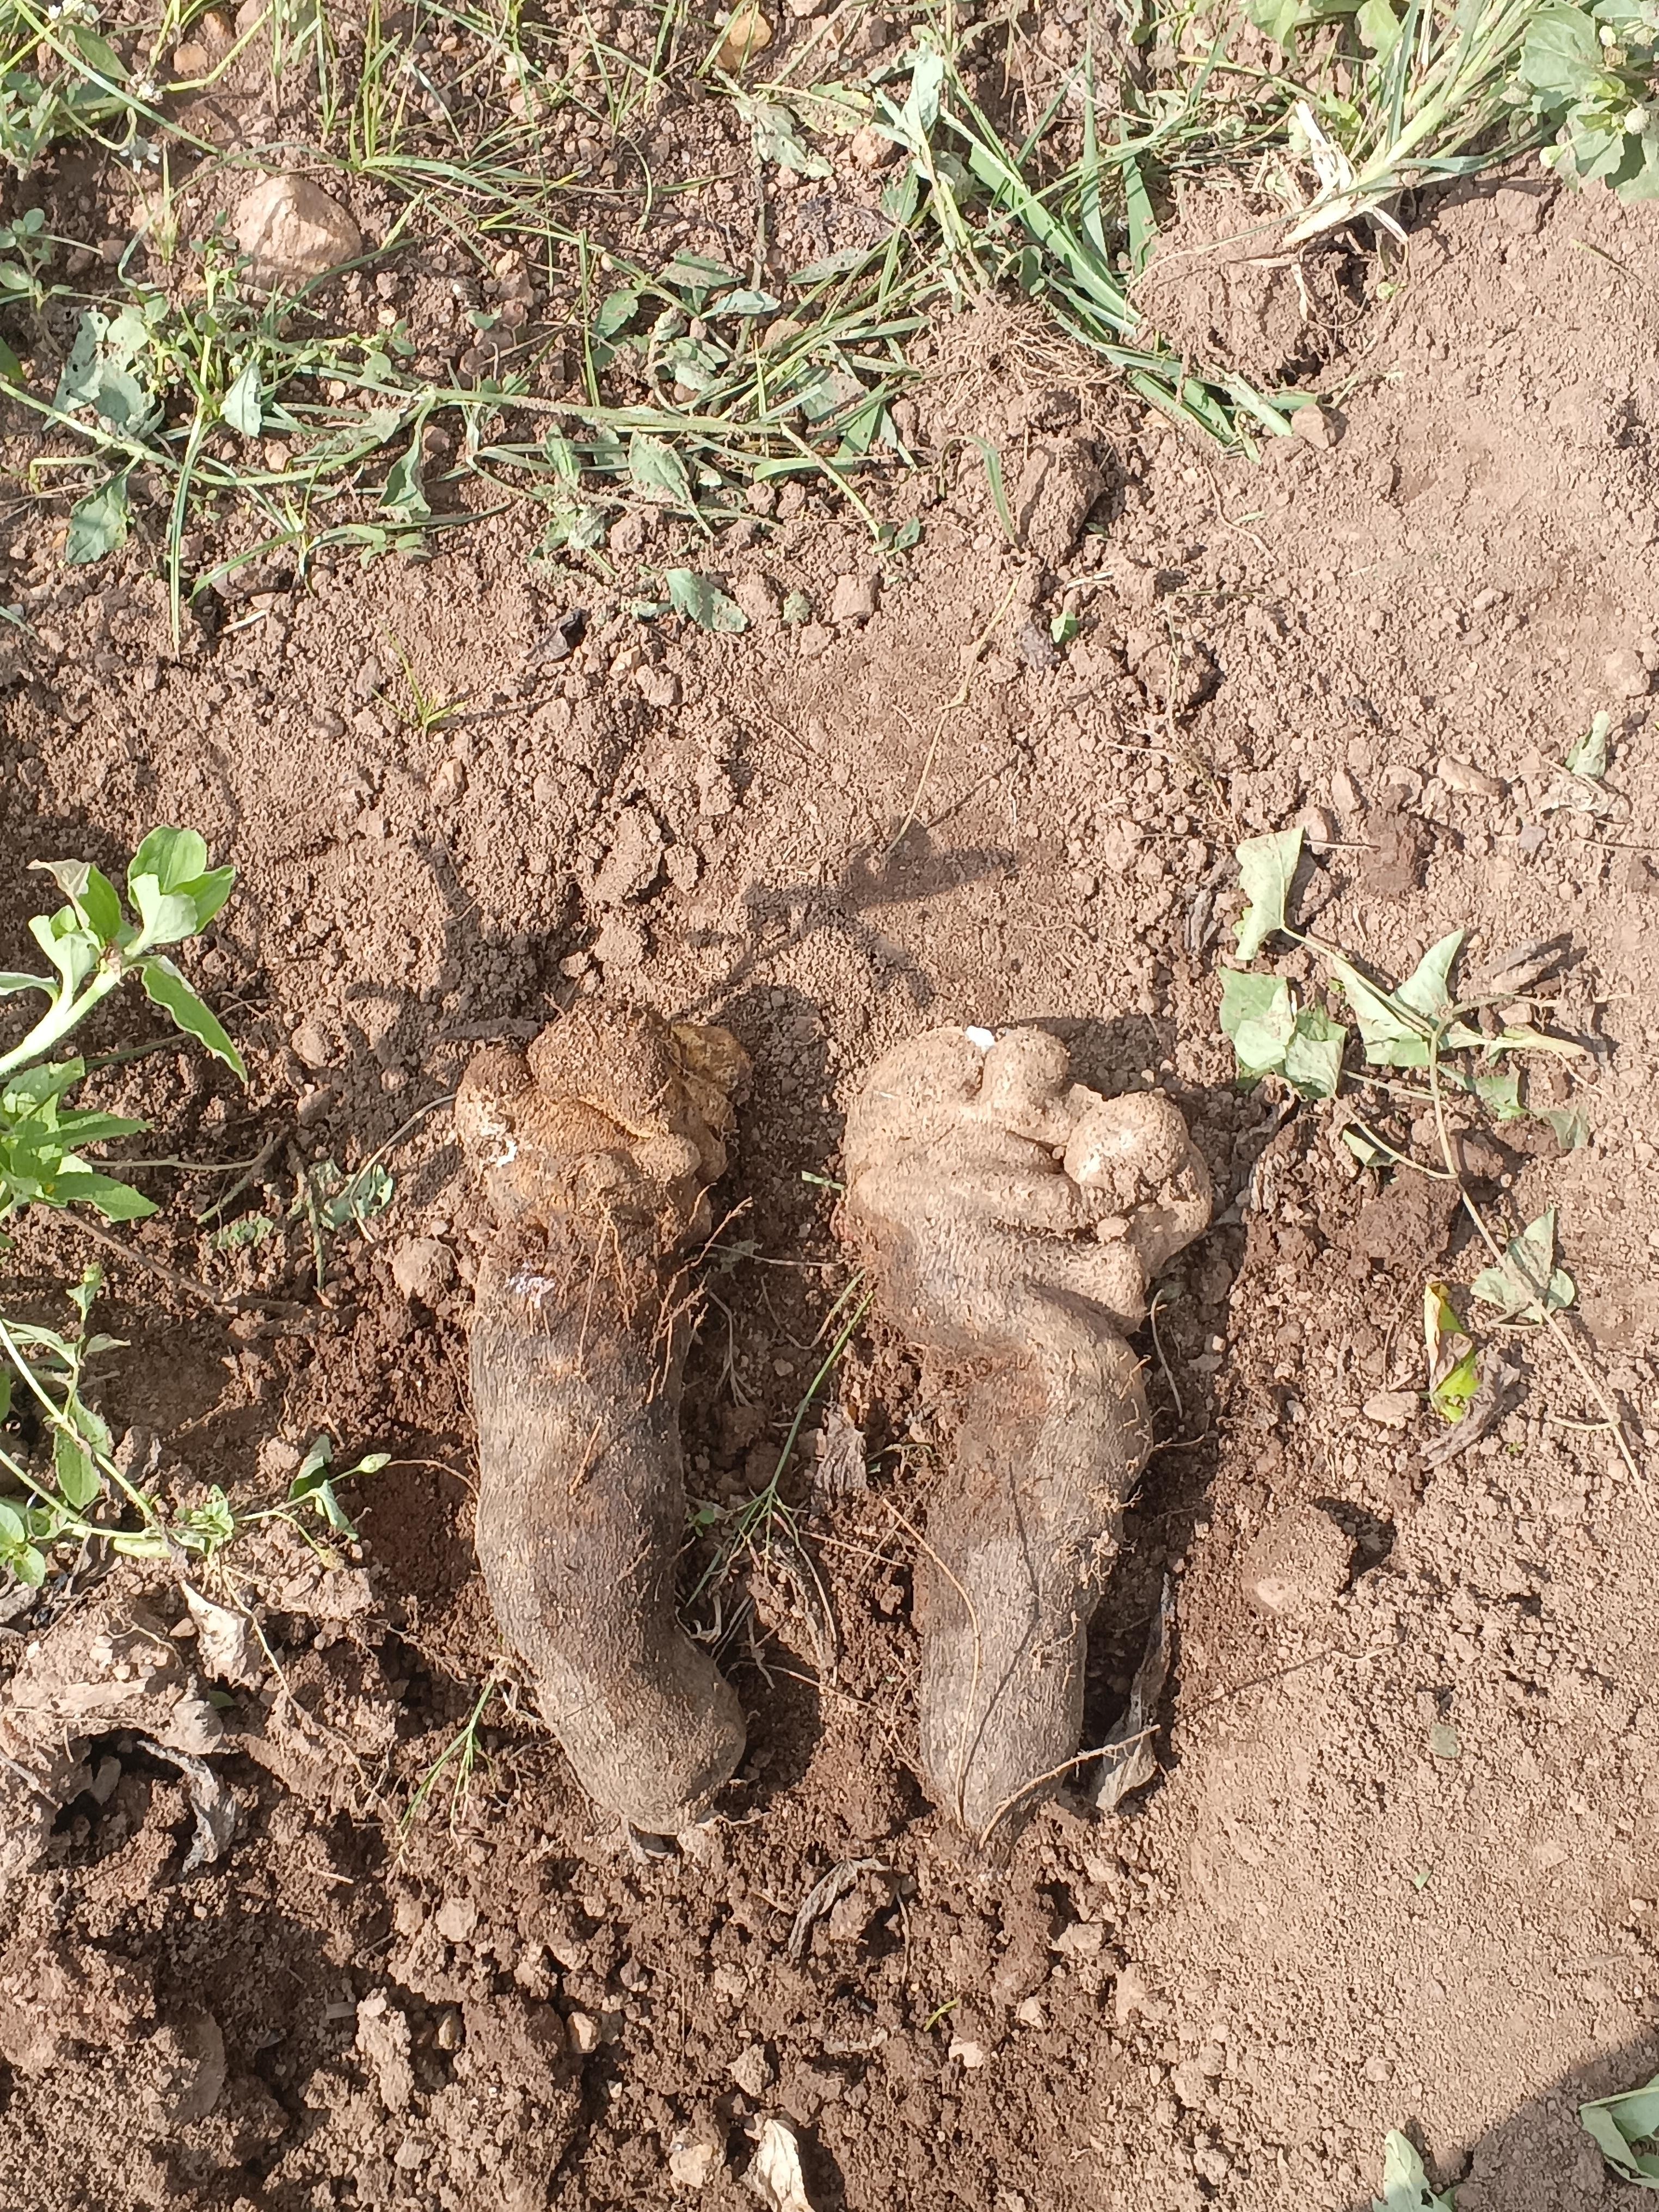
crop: yam
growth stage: harvest
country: Nigeria
